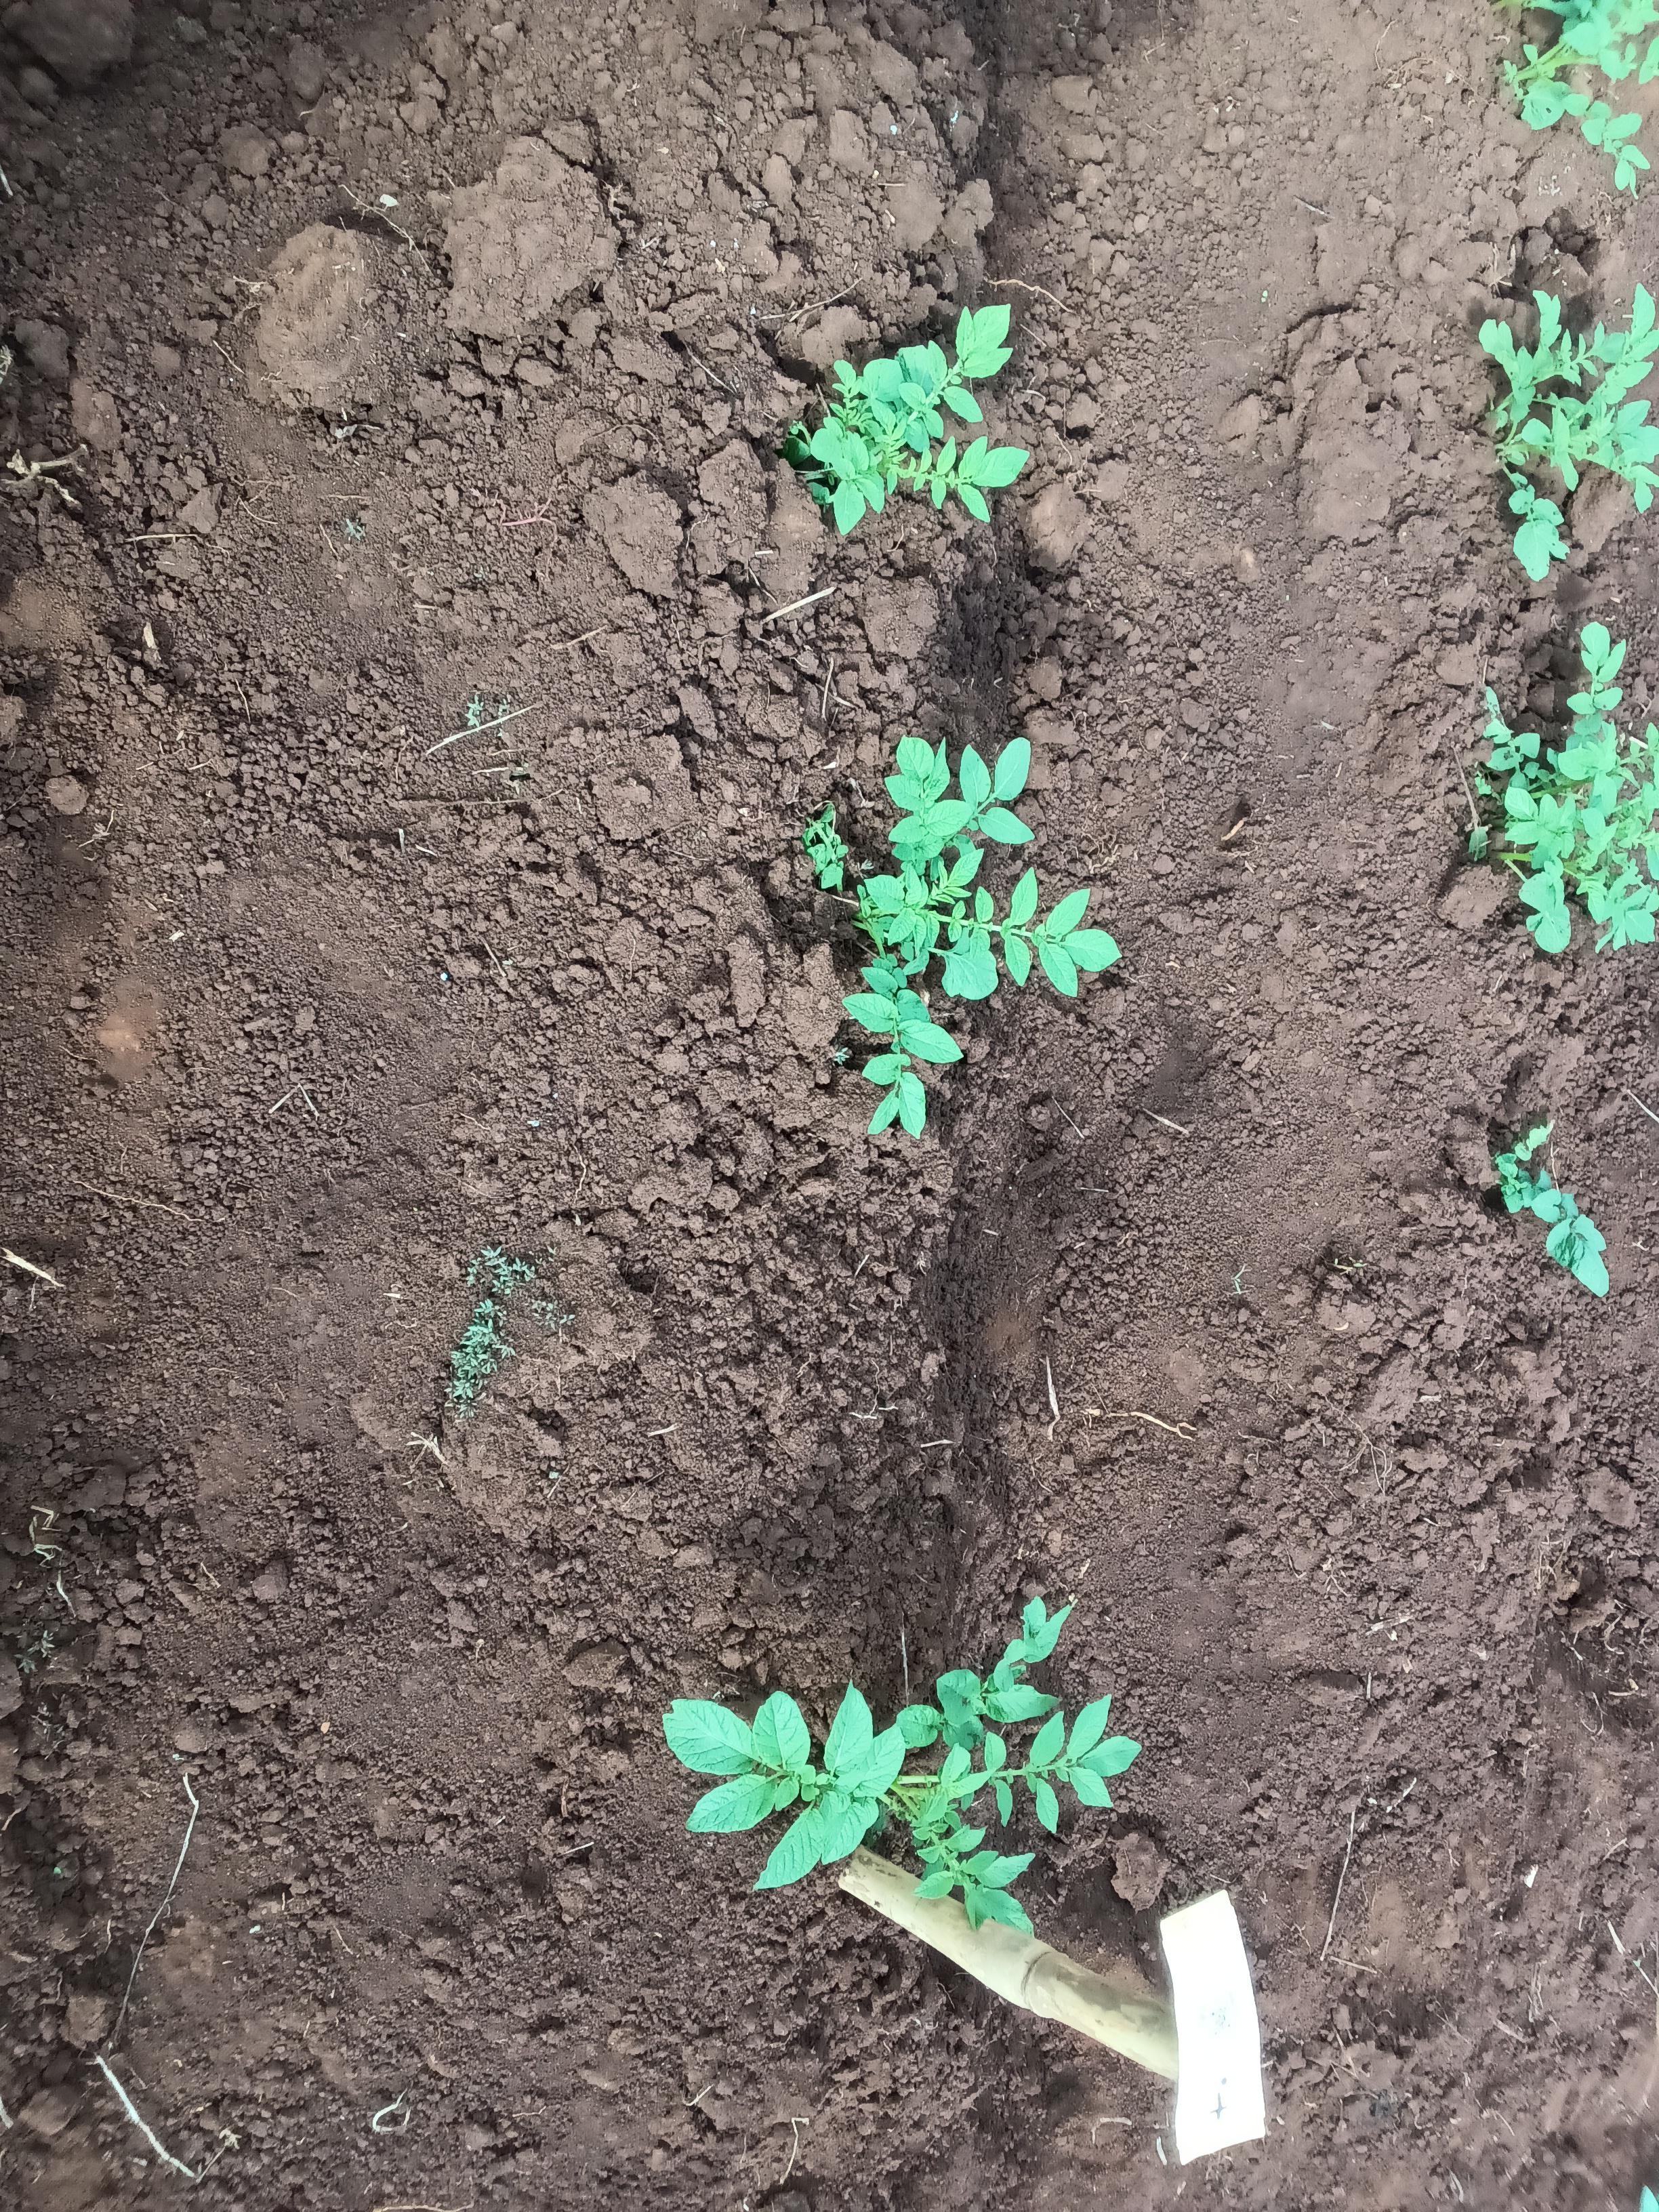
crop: potato
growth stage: emergence
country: Kenya
